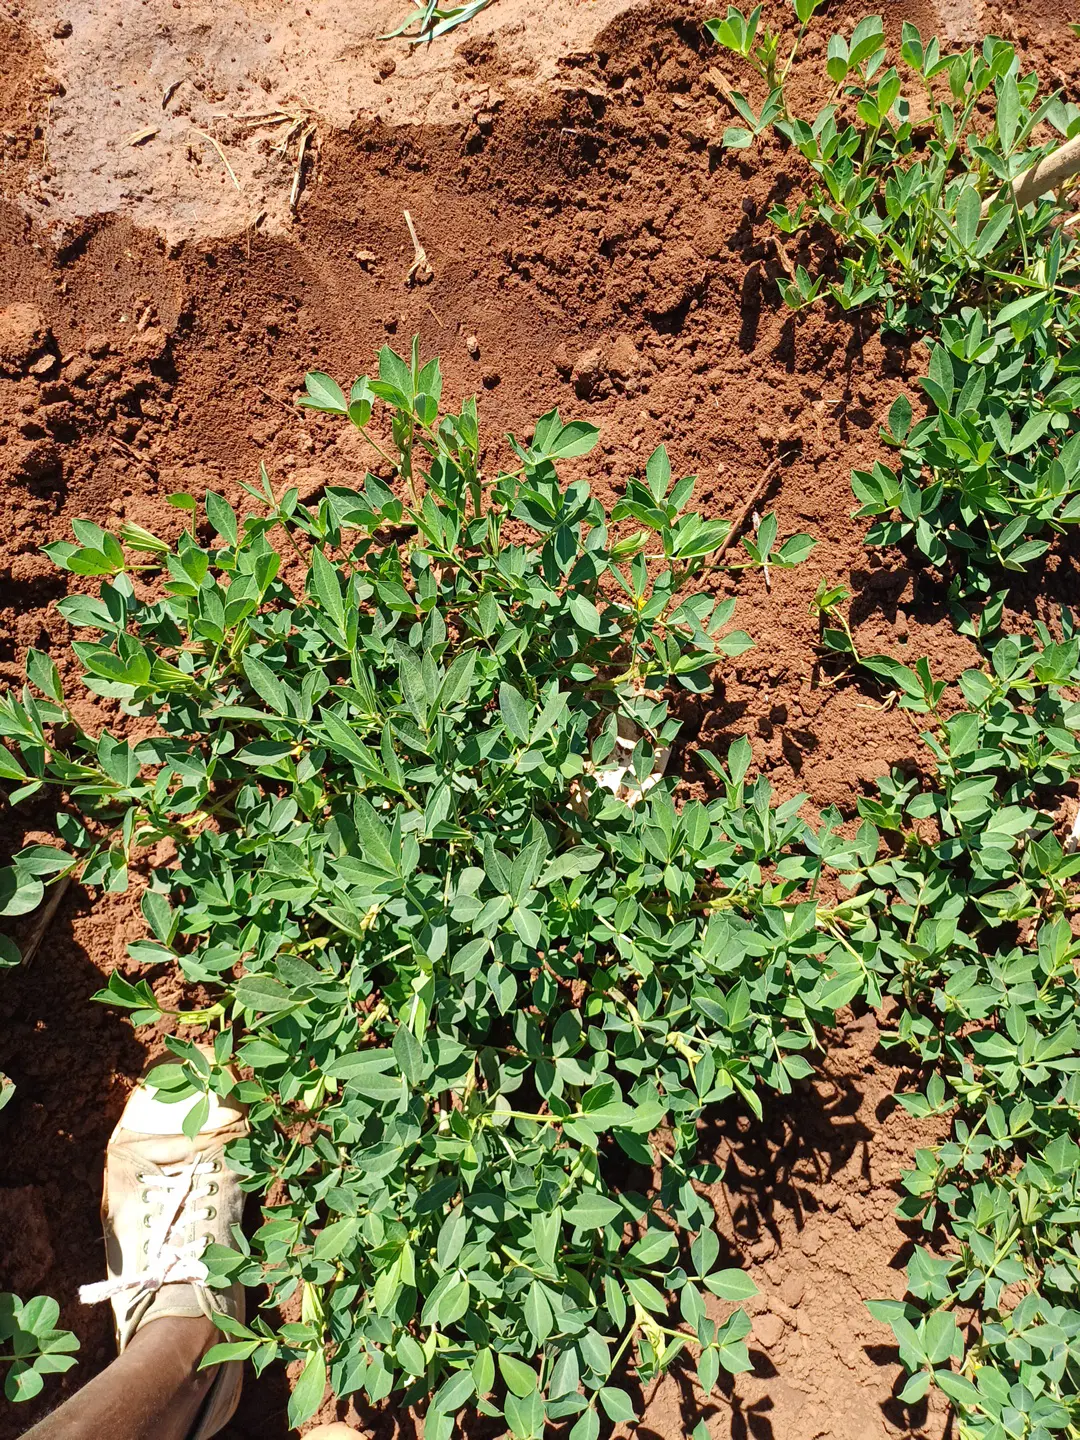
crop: groundnut
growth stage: flowering
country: Kenya
